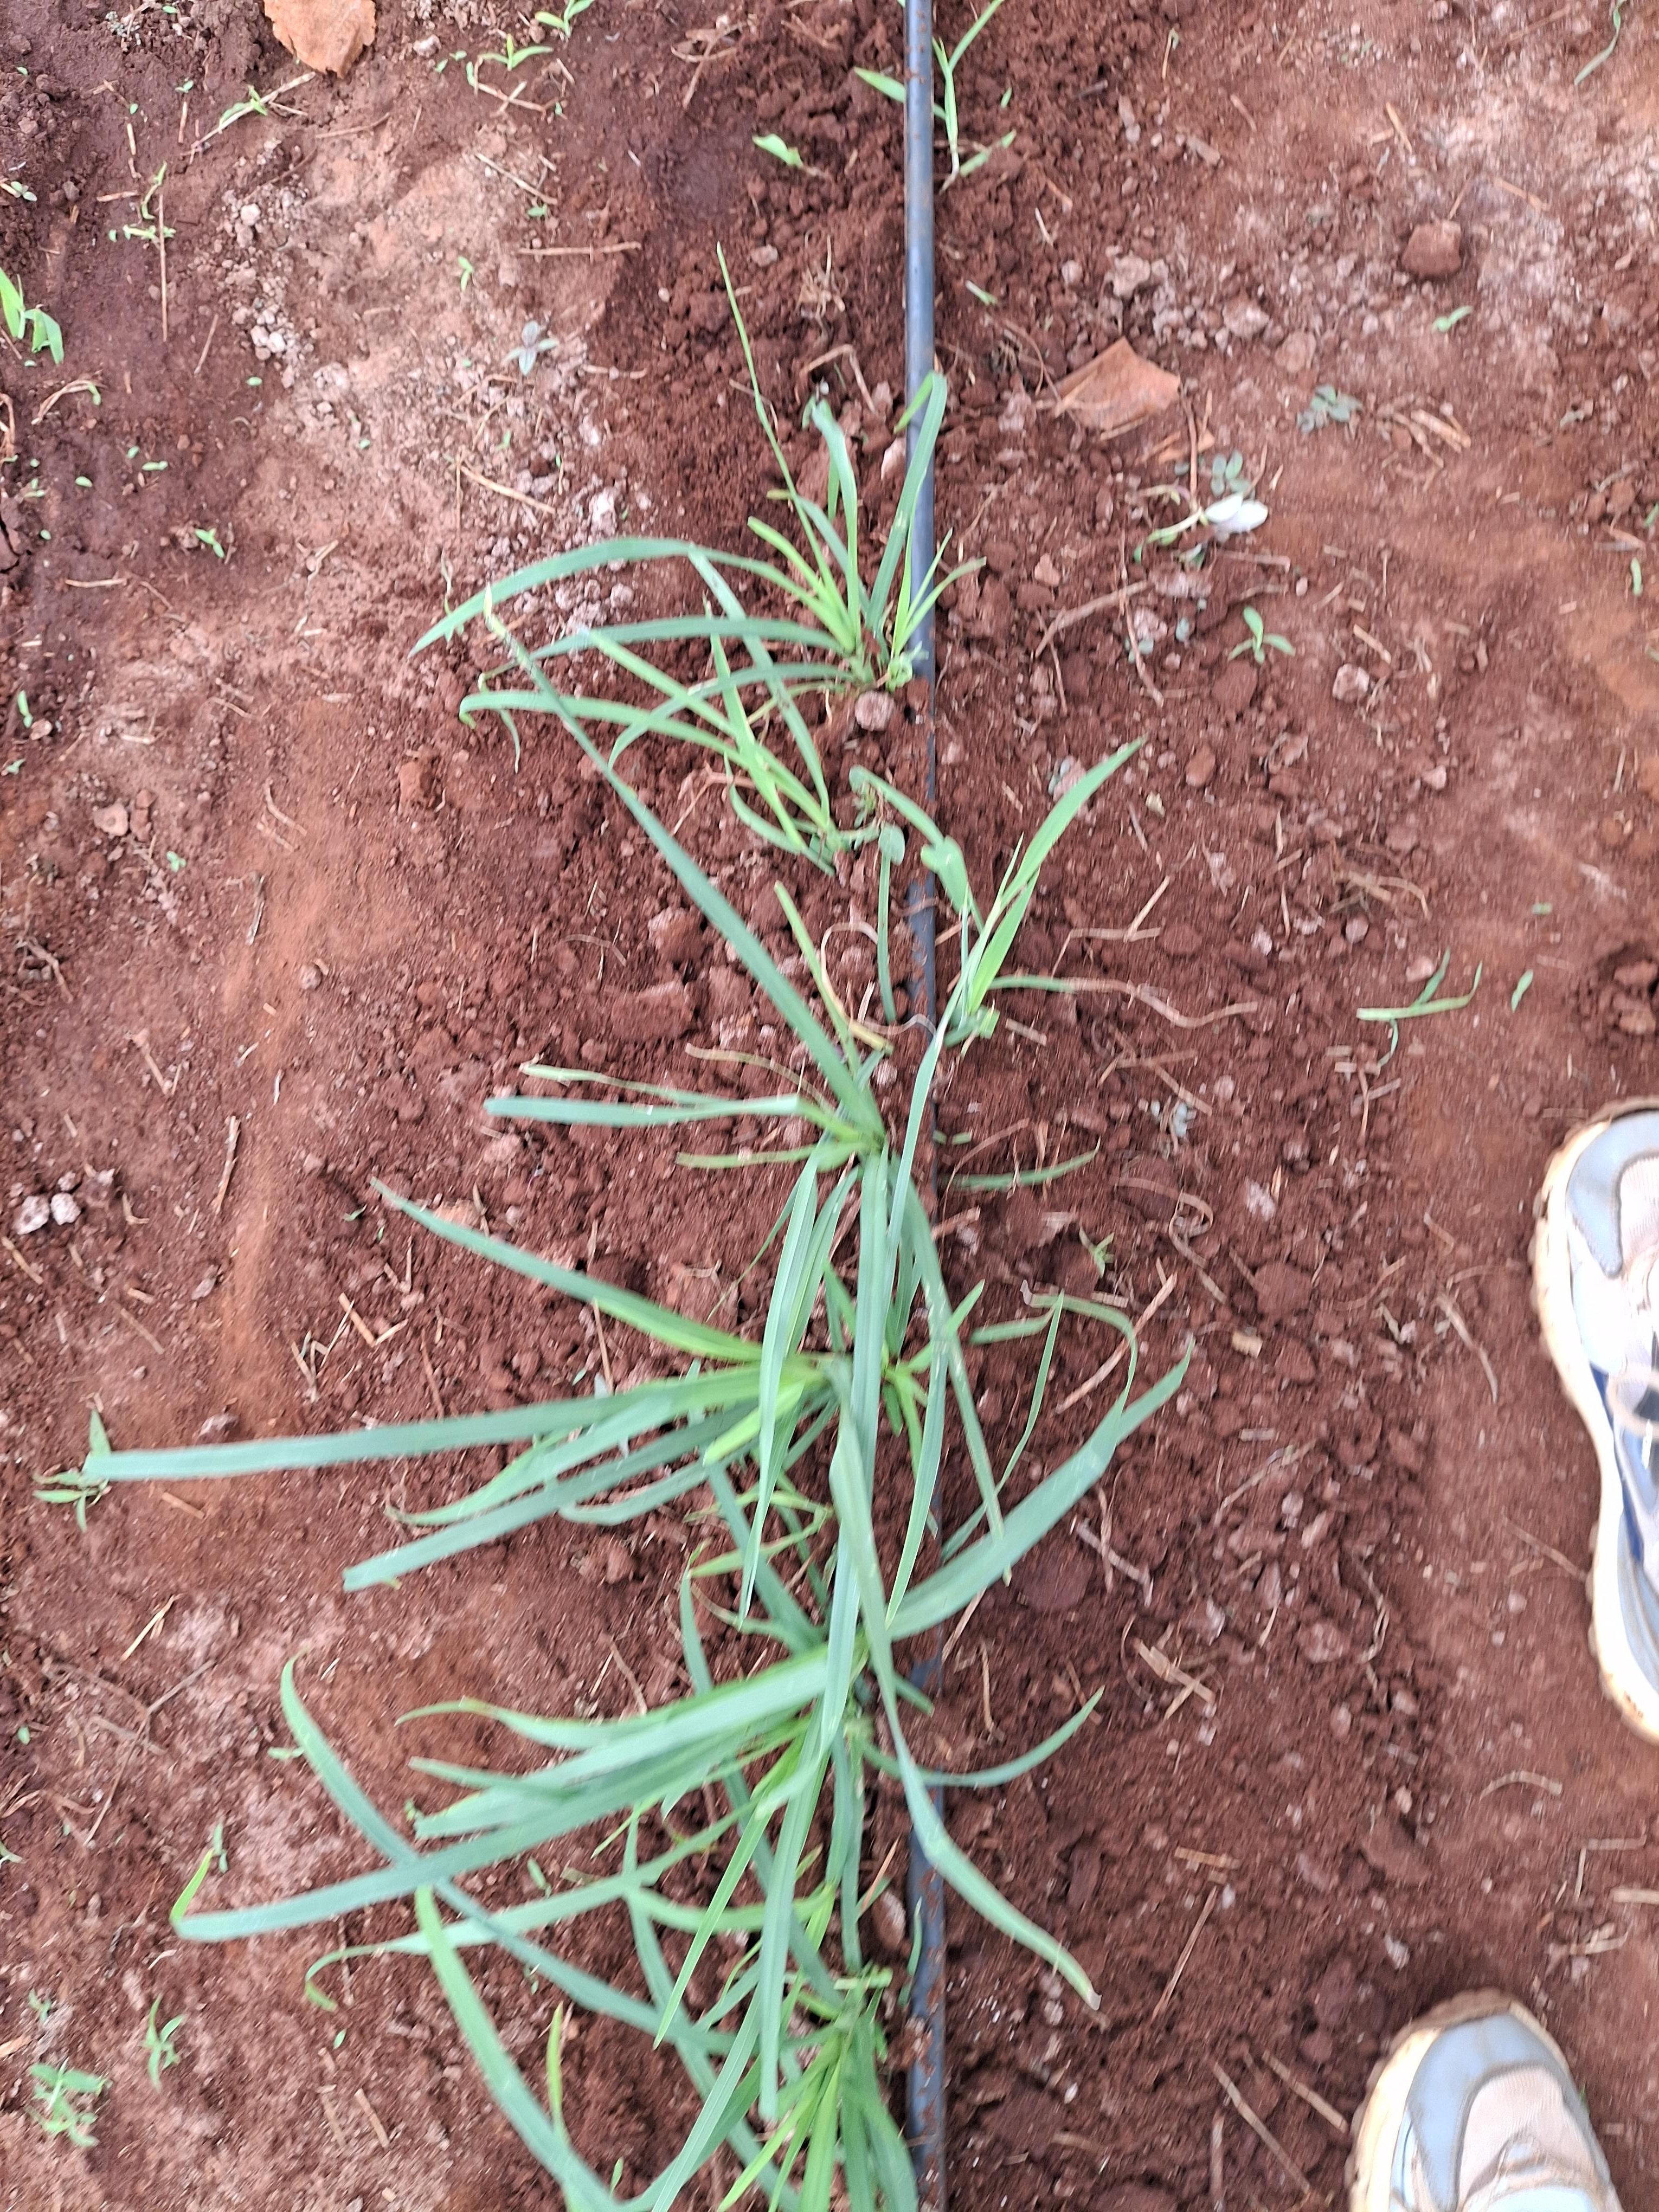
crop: finger millet
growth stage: vegetative
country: Kenya
